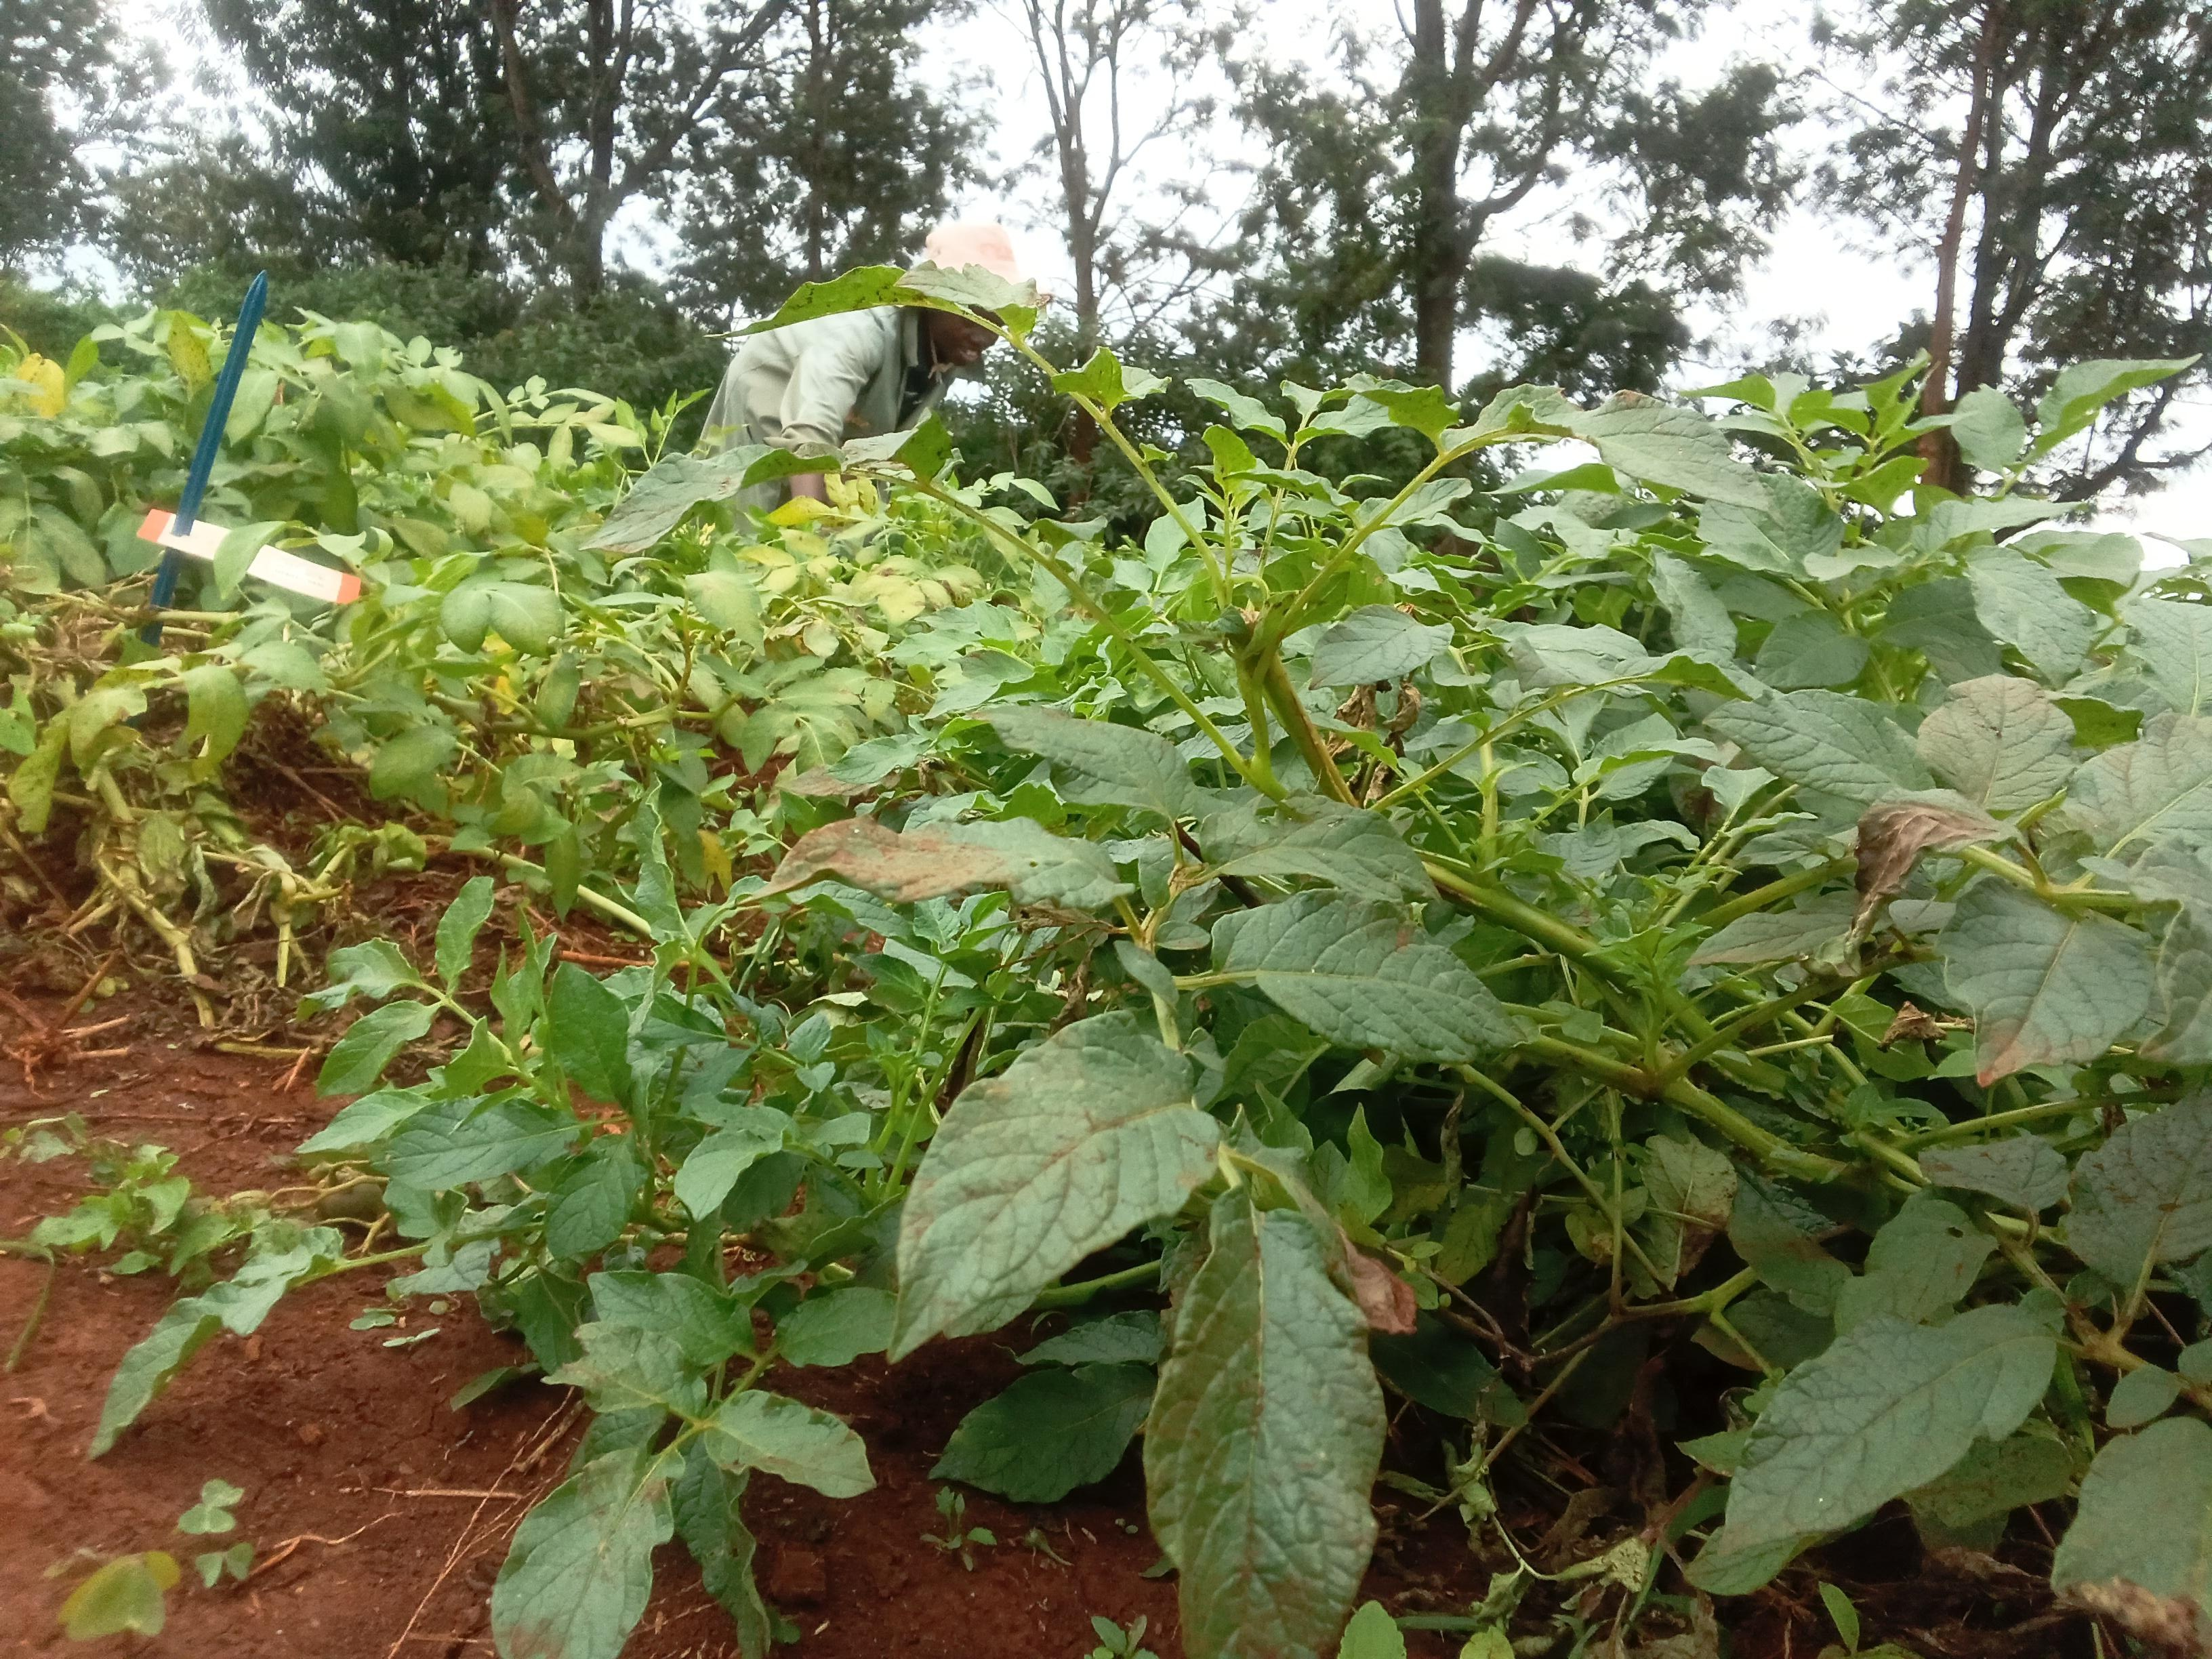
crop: potato
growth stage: harvest maturity
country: Kenya
